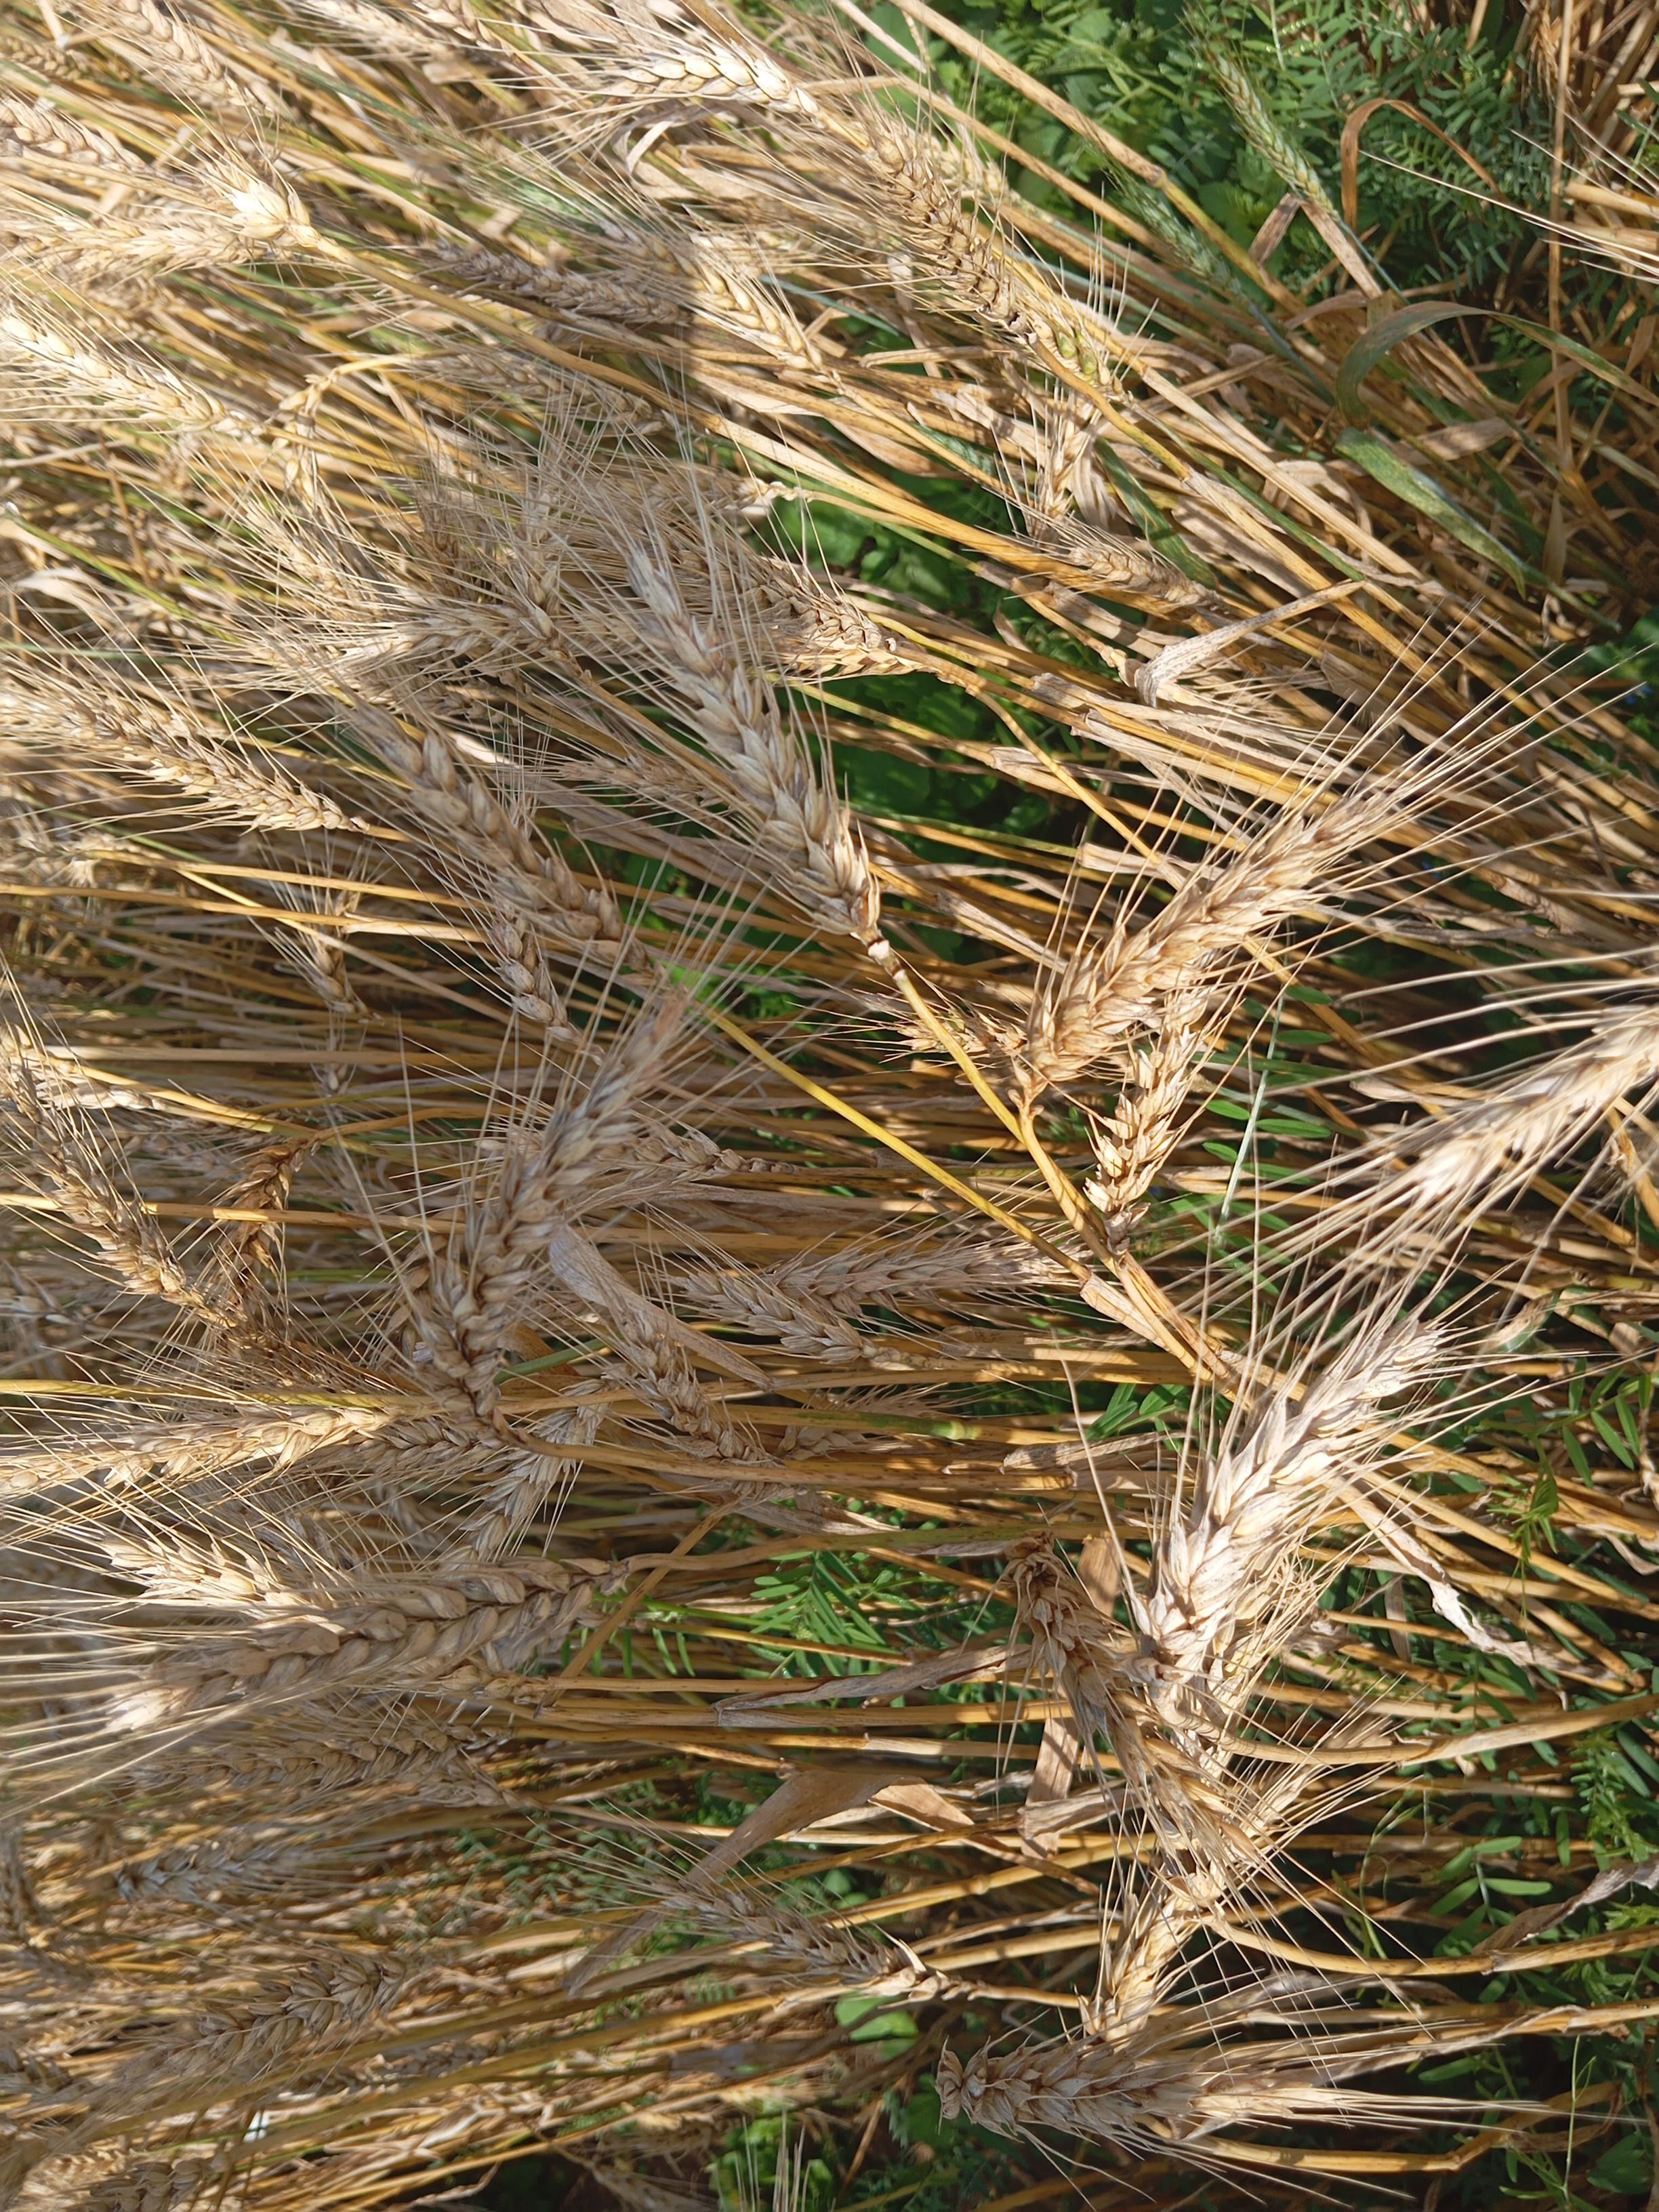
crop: wheat
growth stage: maturity
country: Kenya
